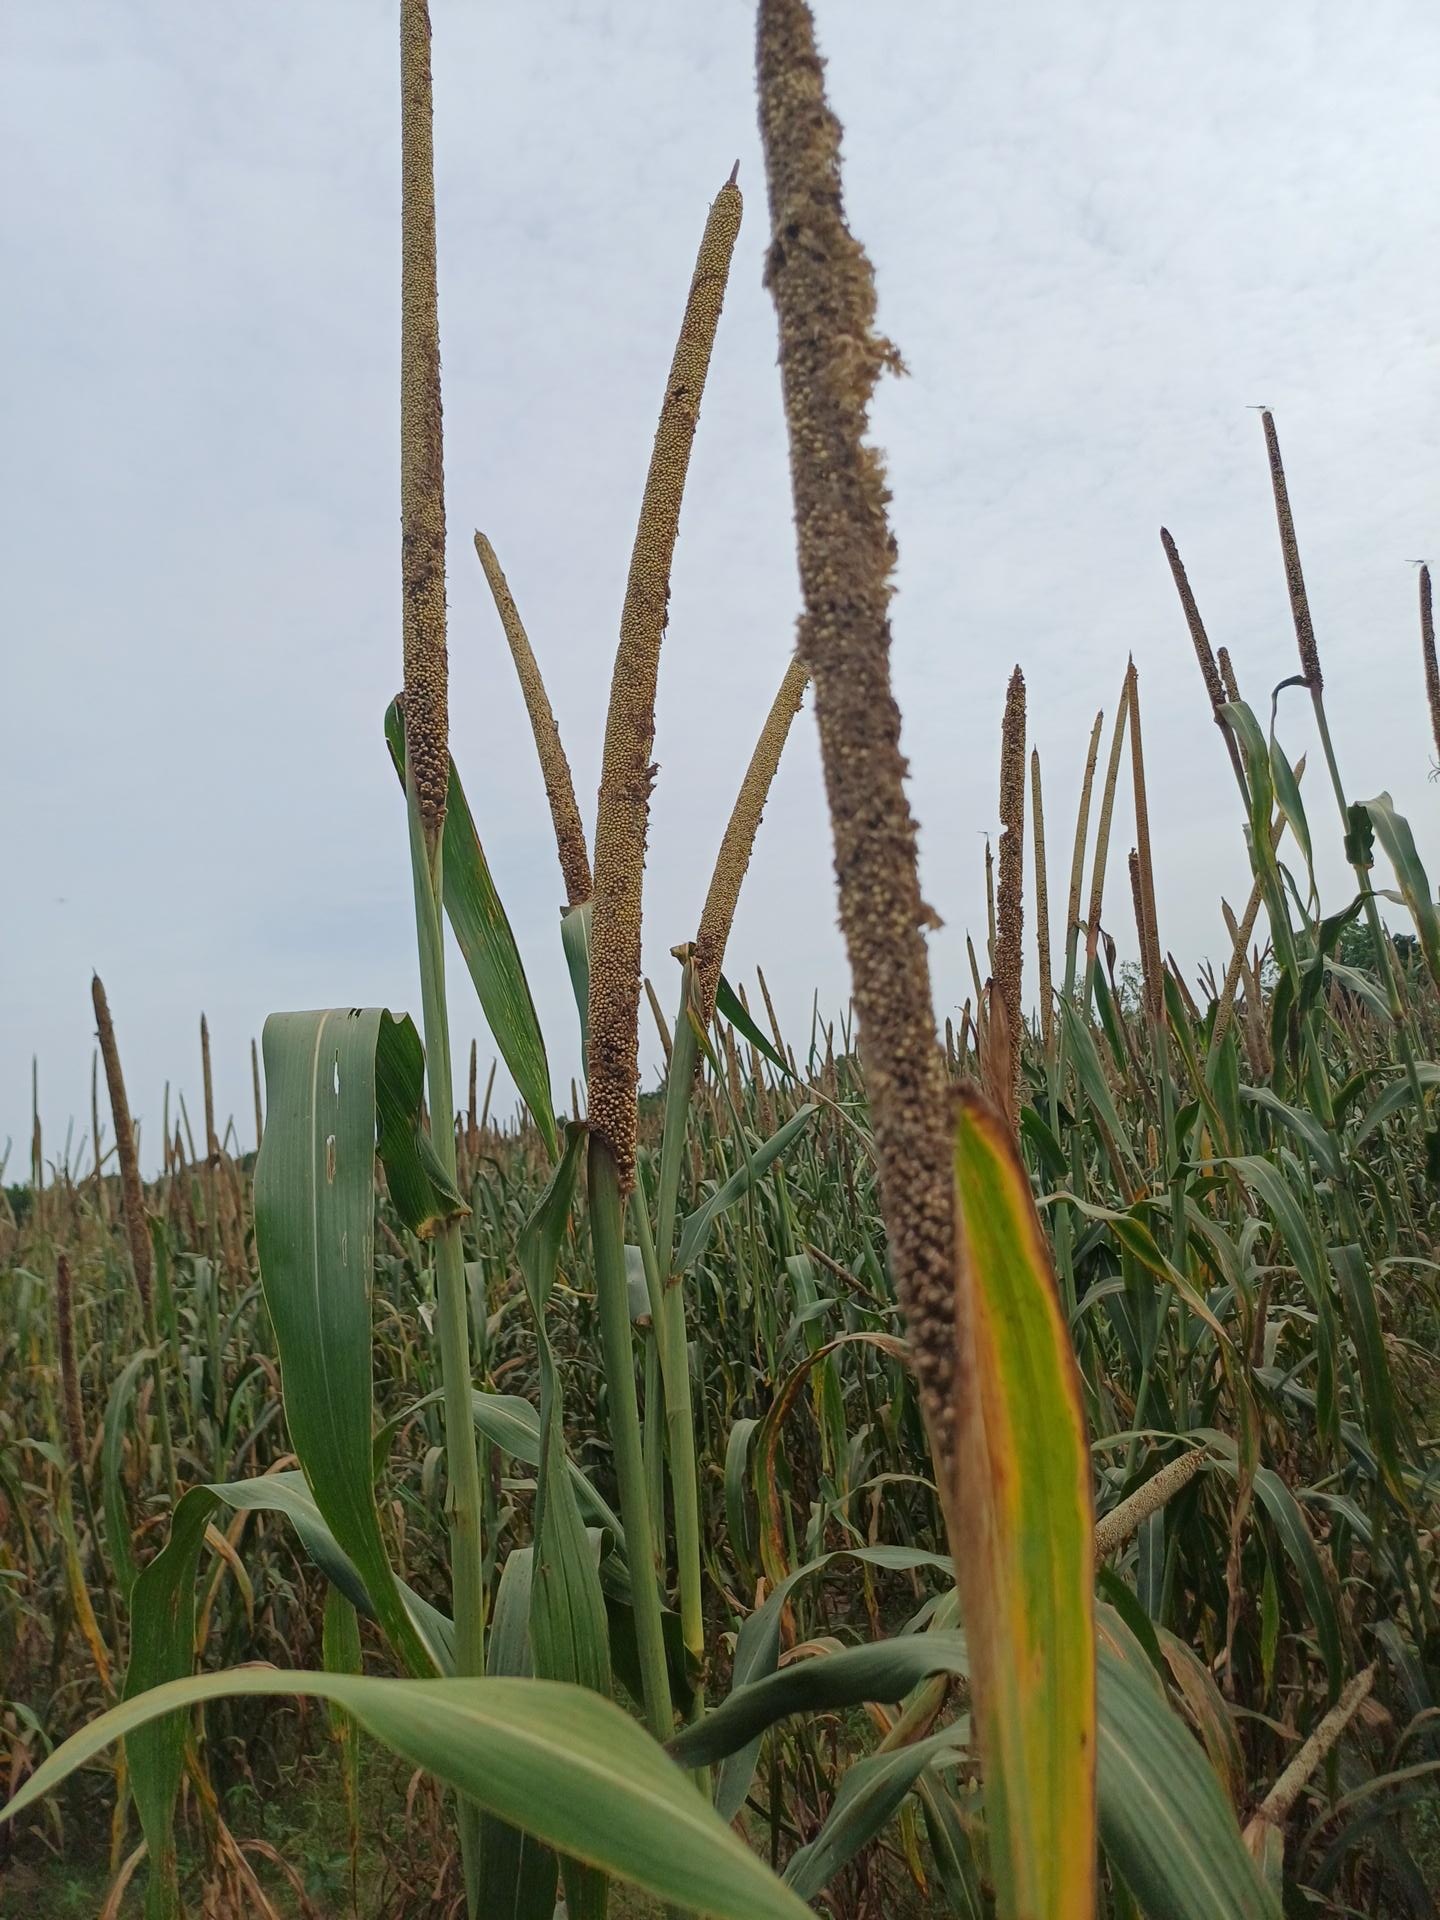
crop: pearl millet
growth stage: filling grain
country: Senegal
